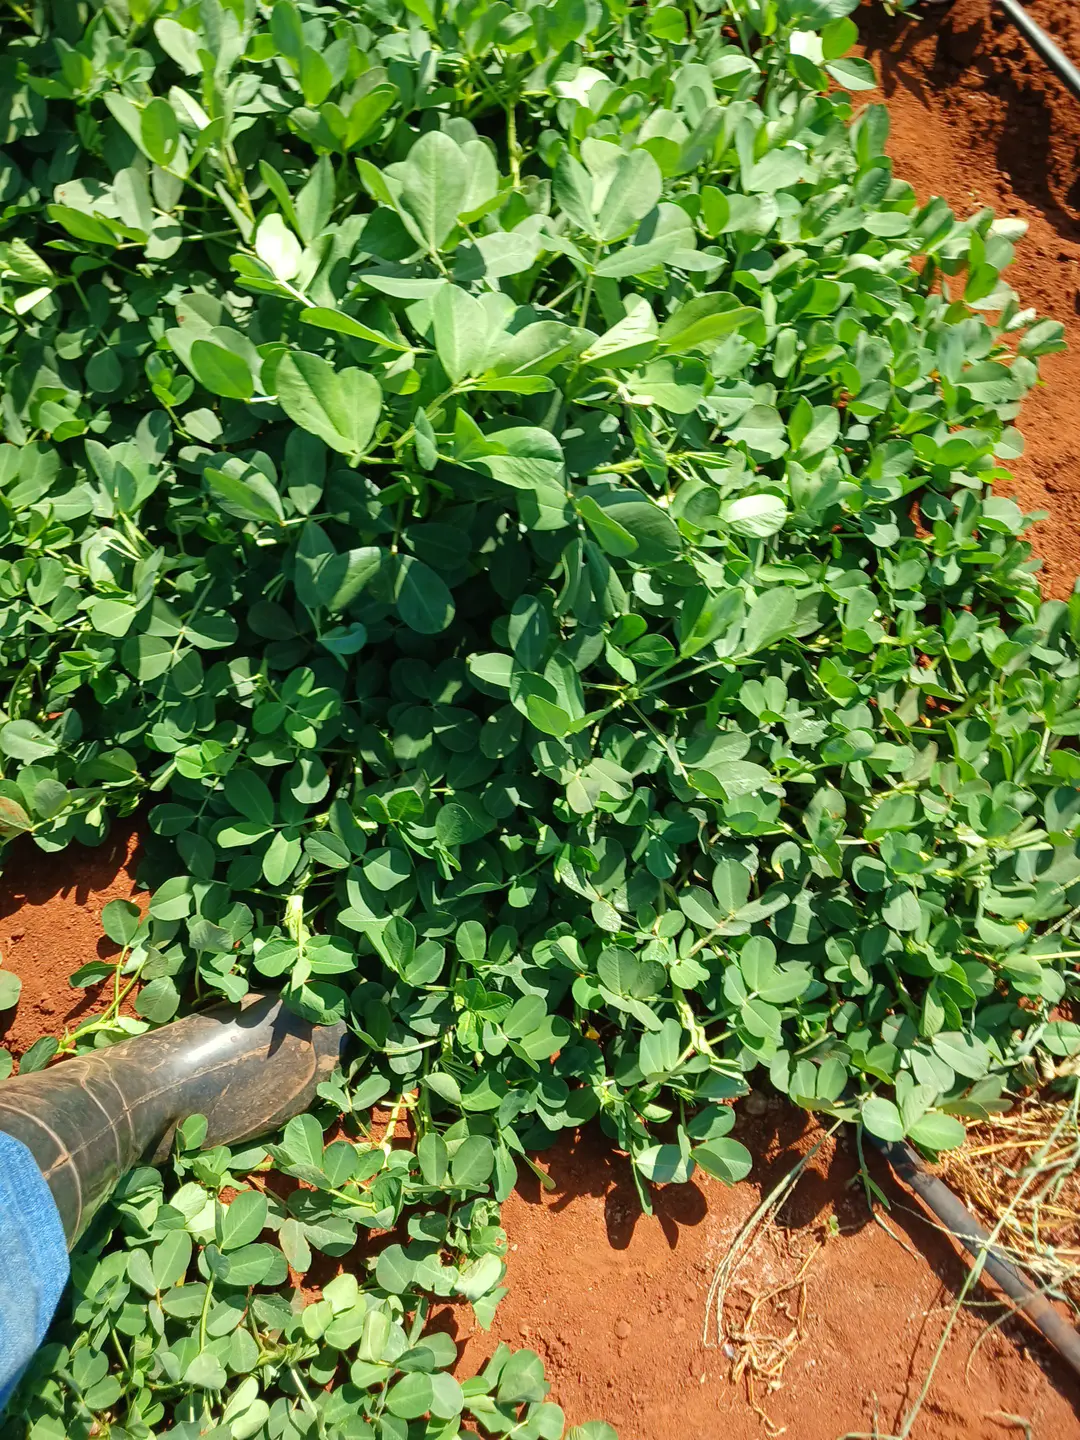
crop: groundnut
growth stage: flowering
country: Kenya
